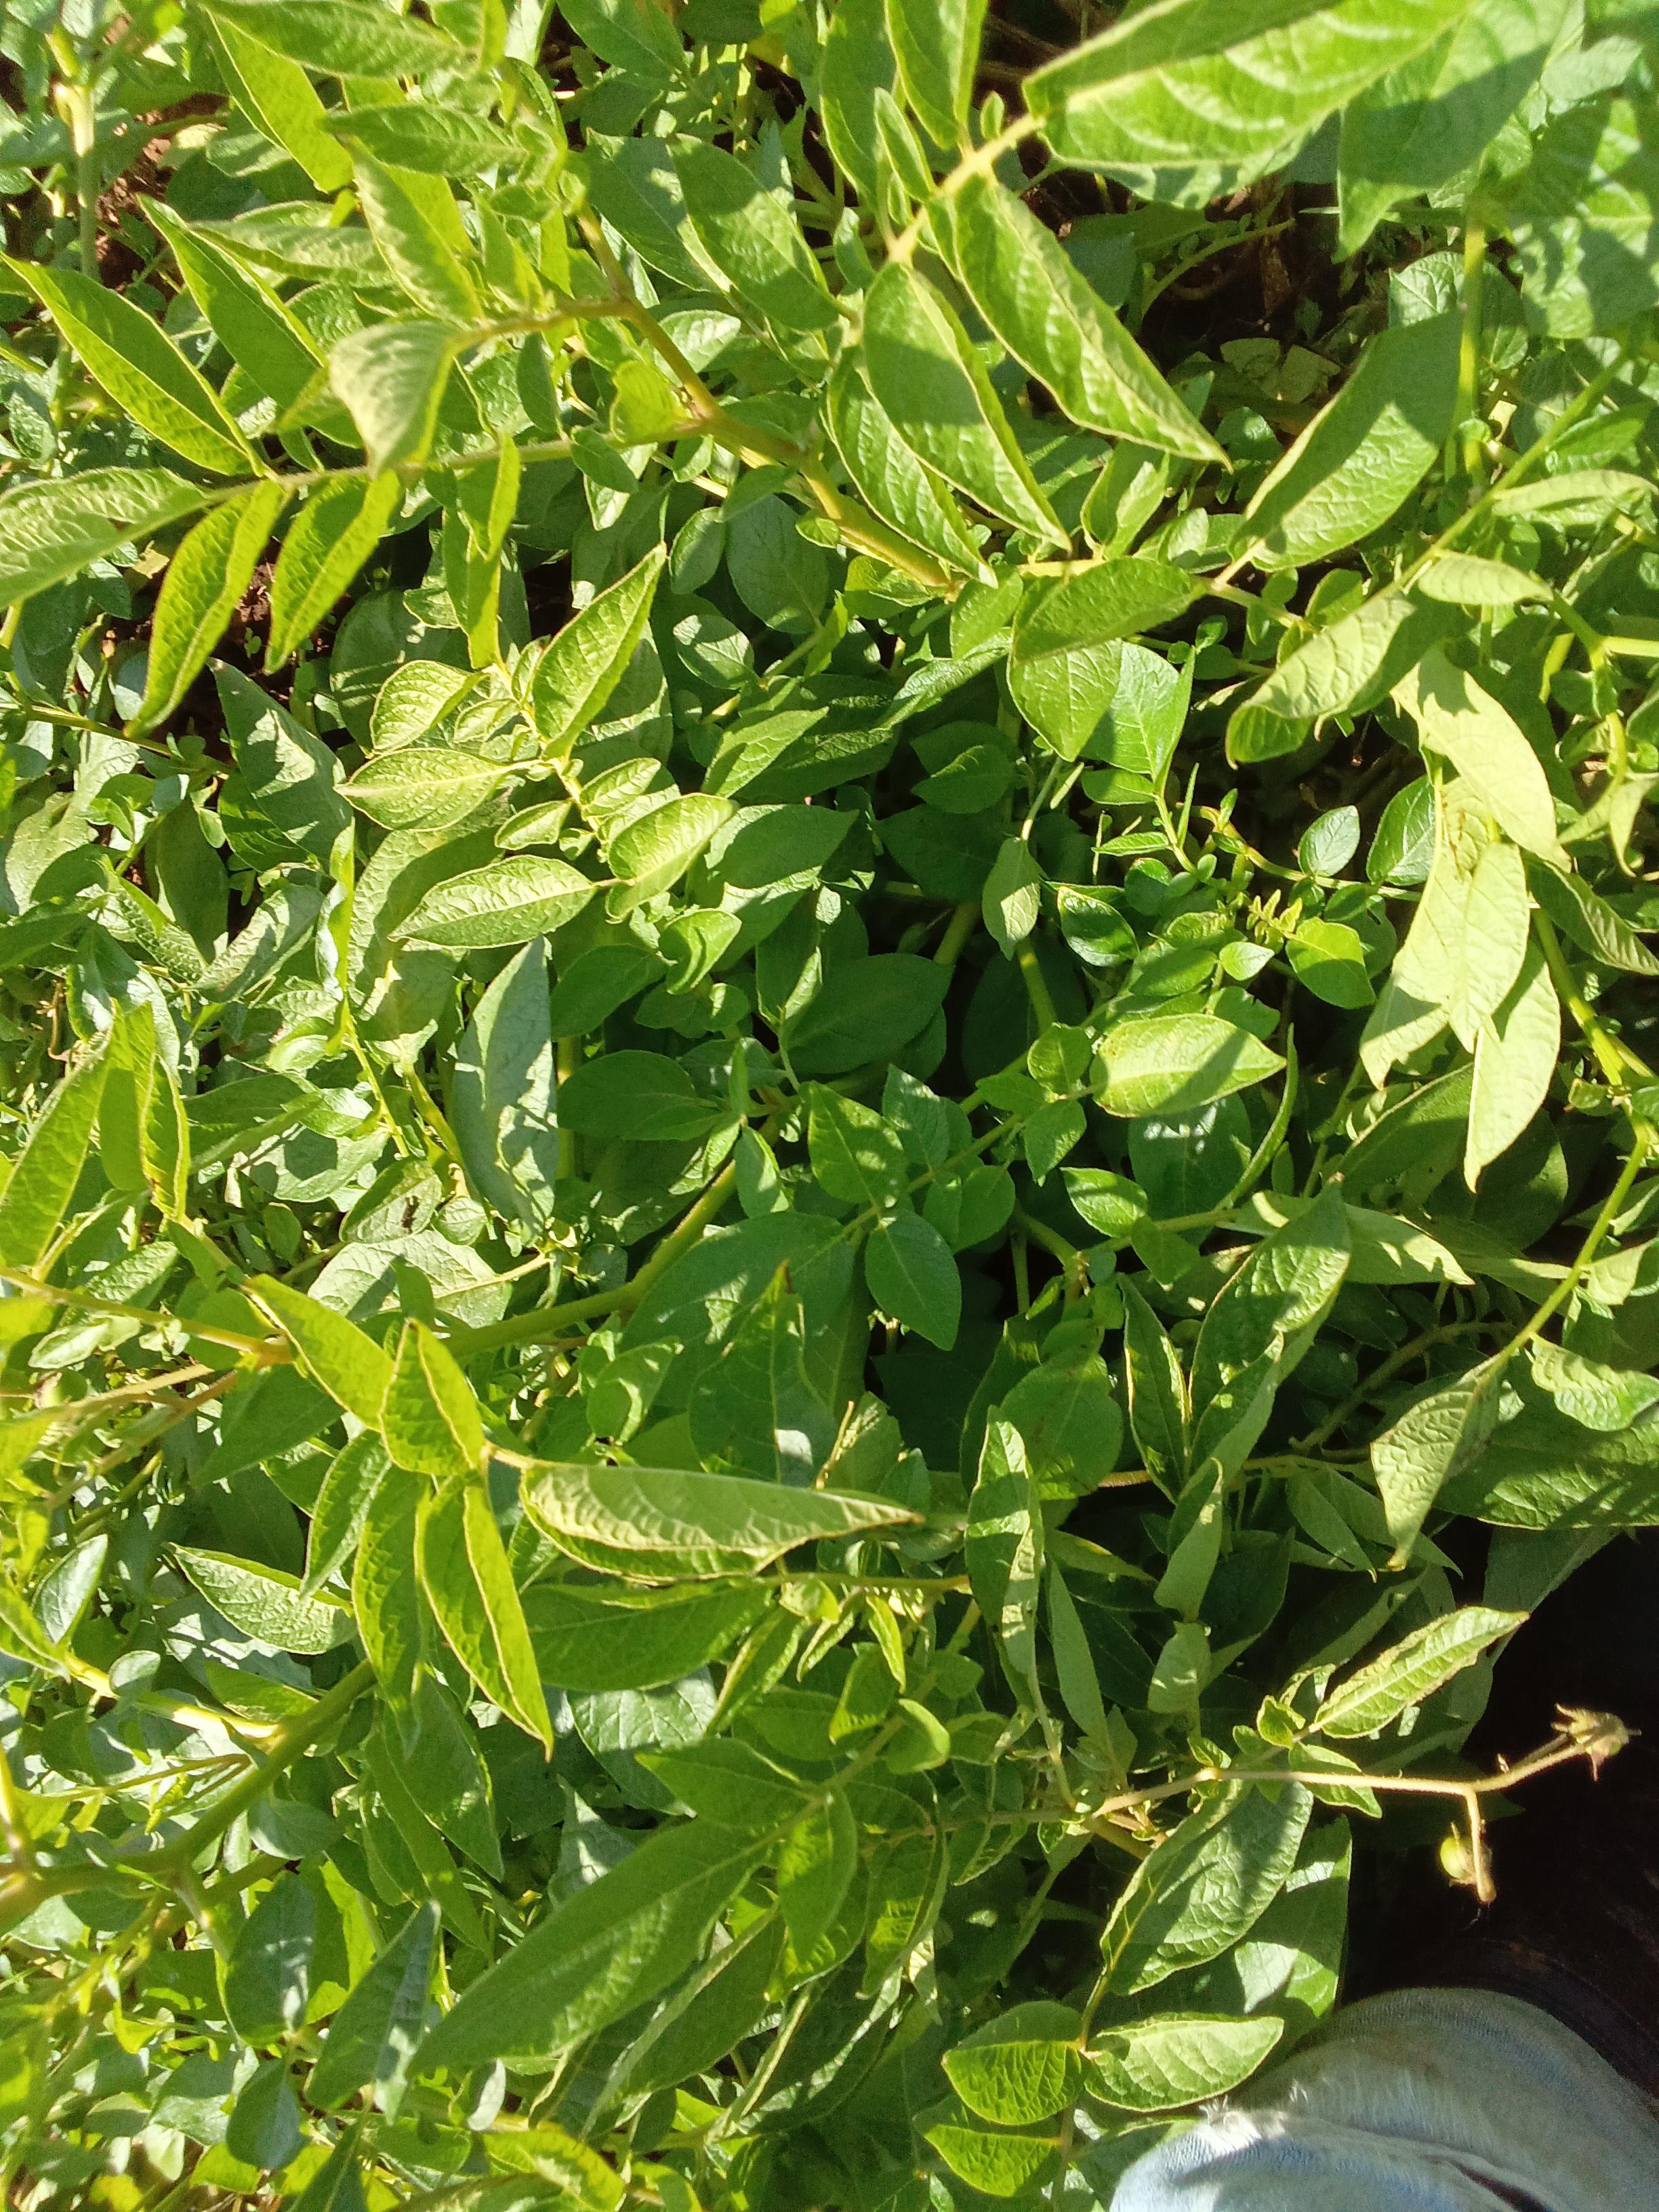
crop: potato
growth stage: flowering
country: Kenya
